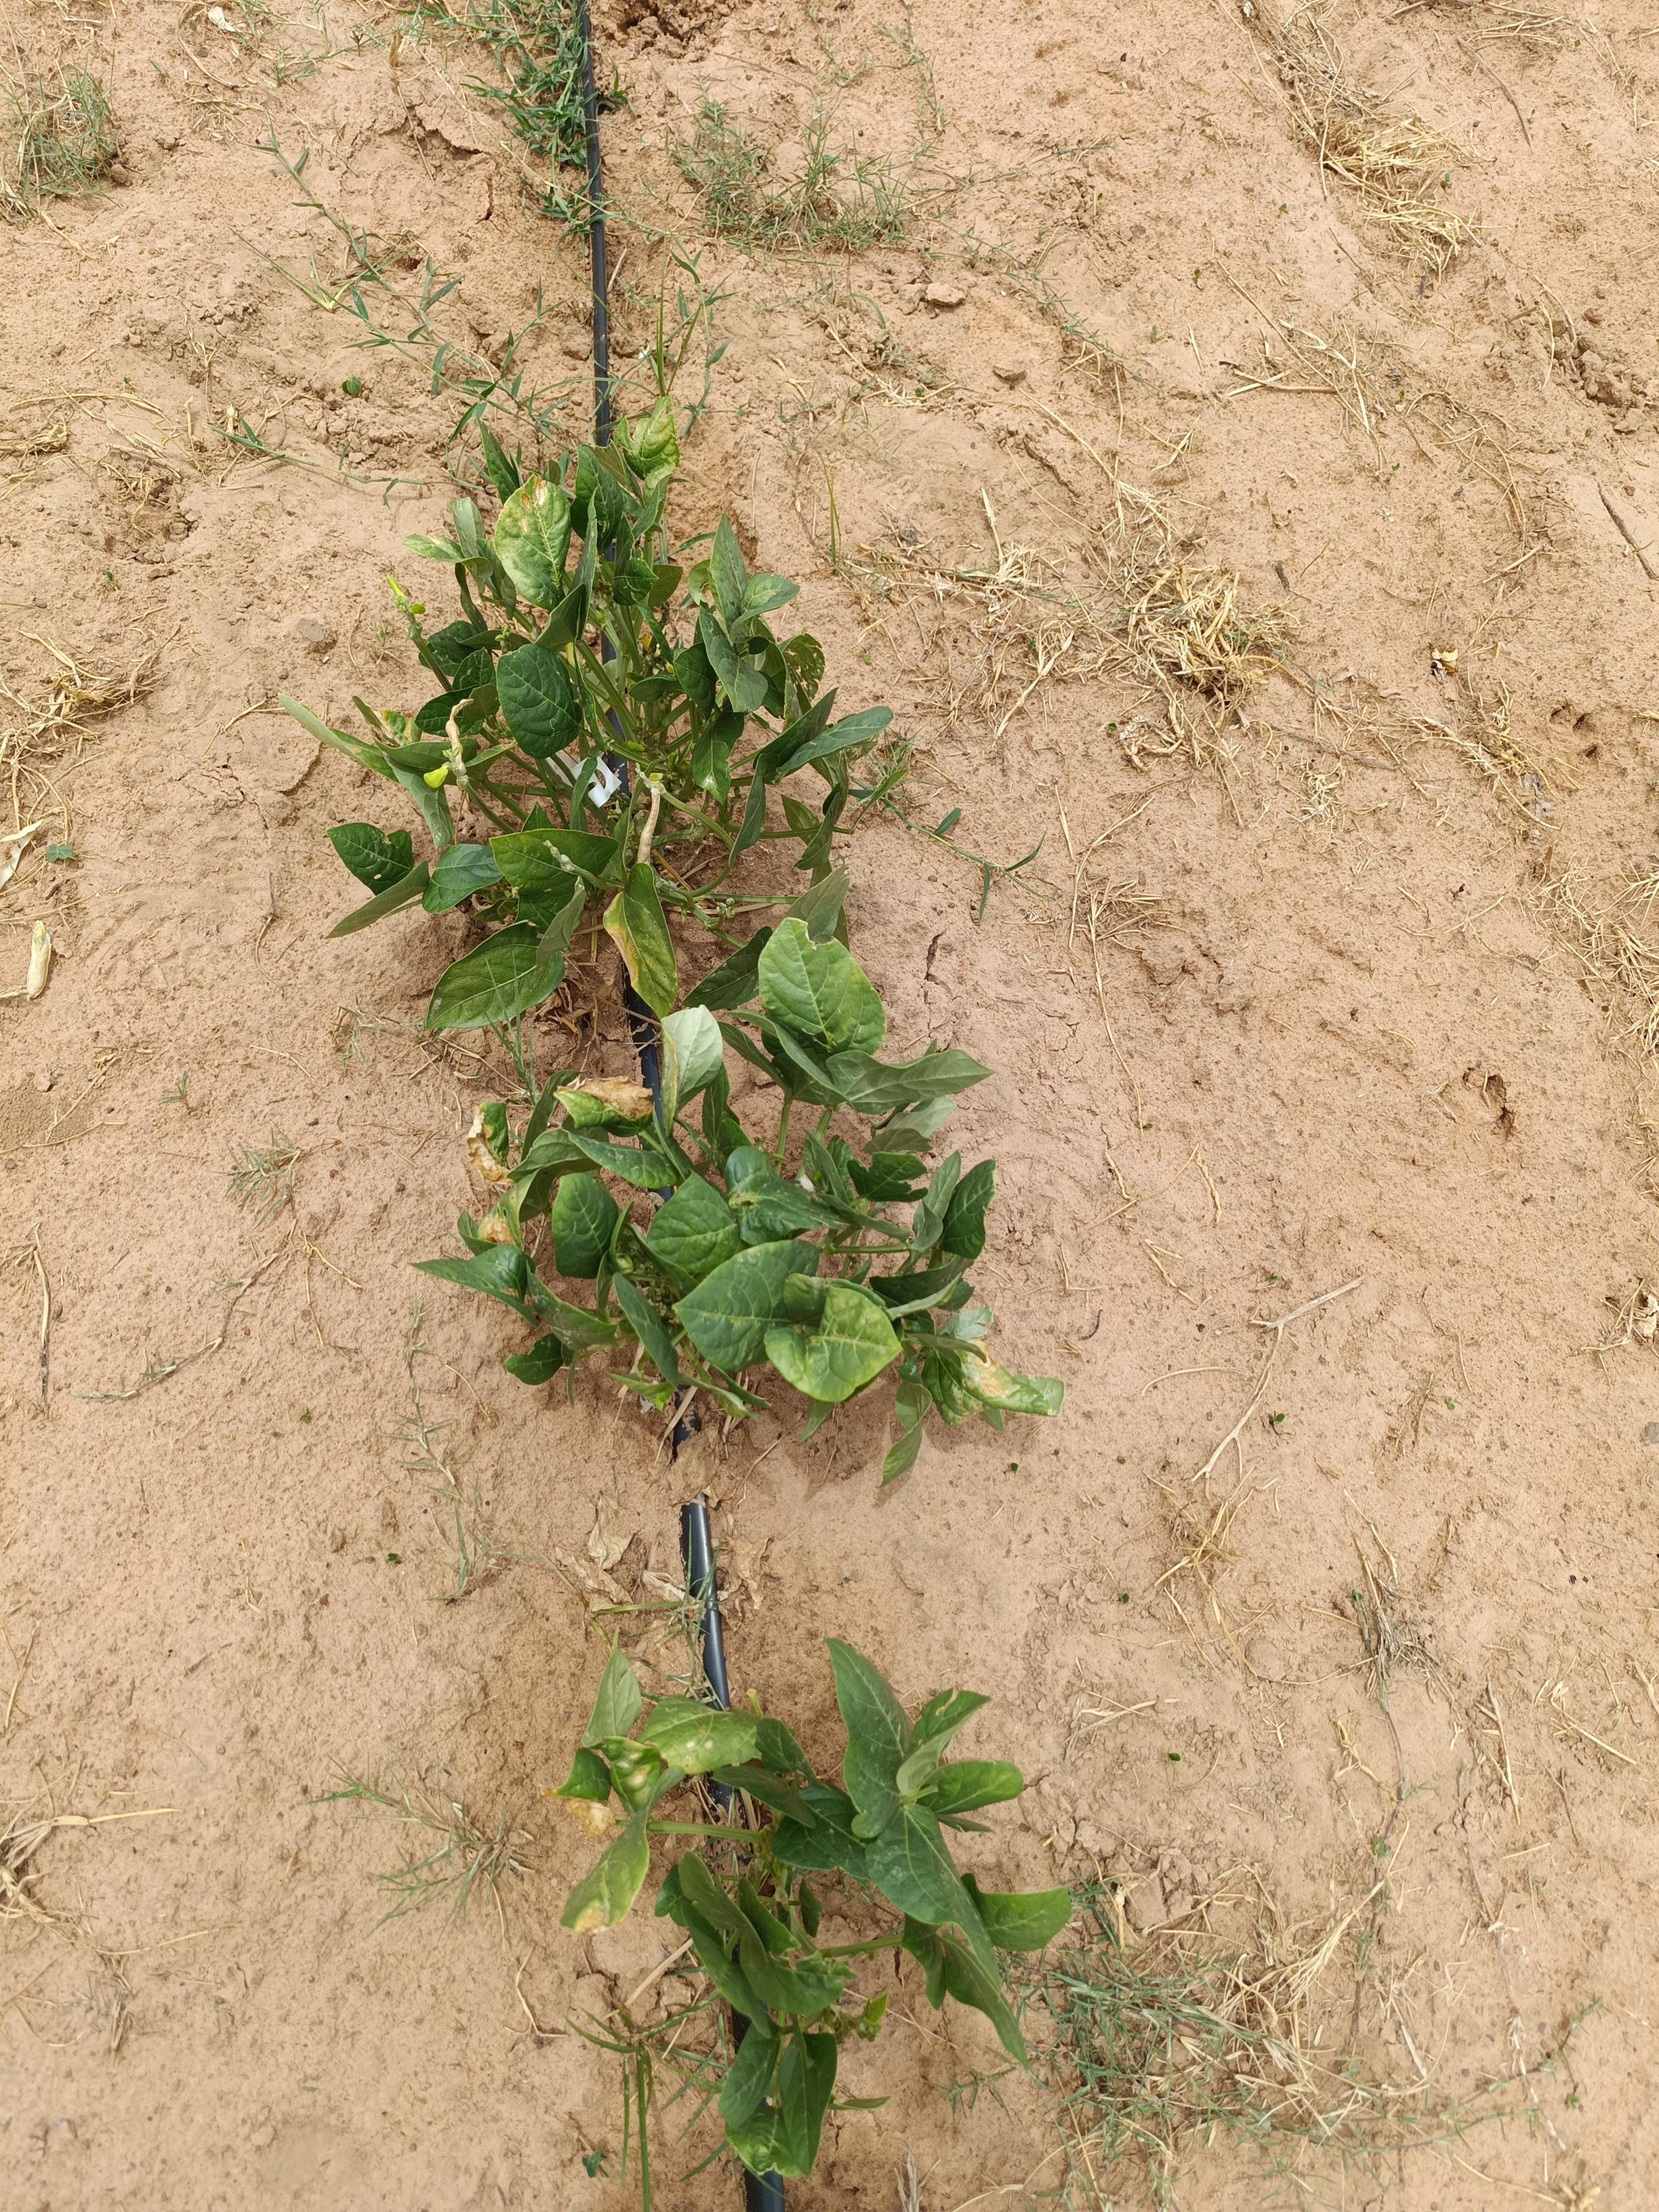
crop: cowpea
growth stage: flowering
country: Nigeria
